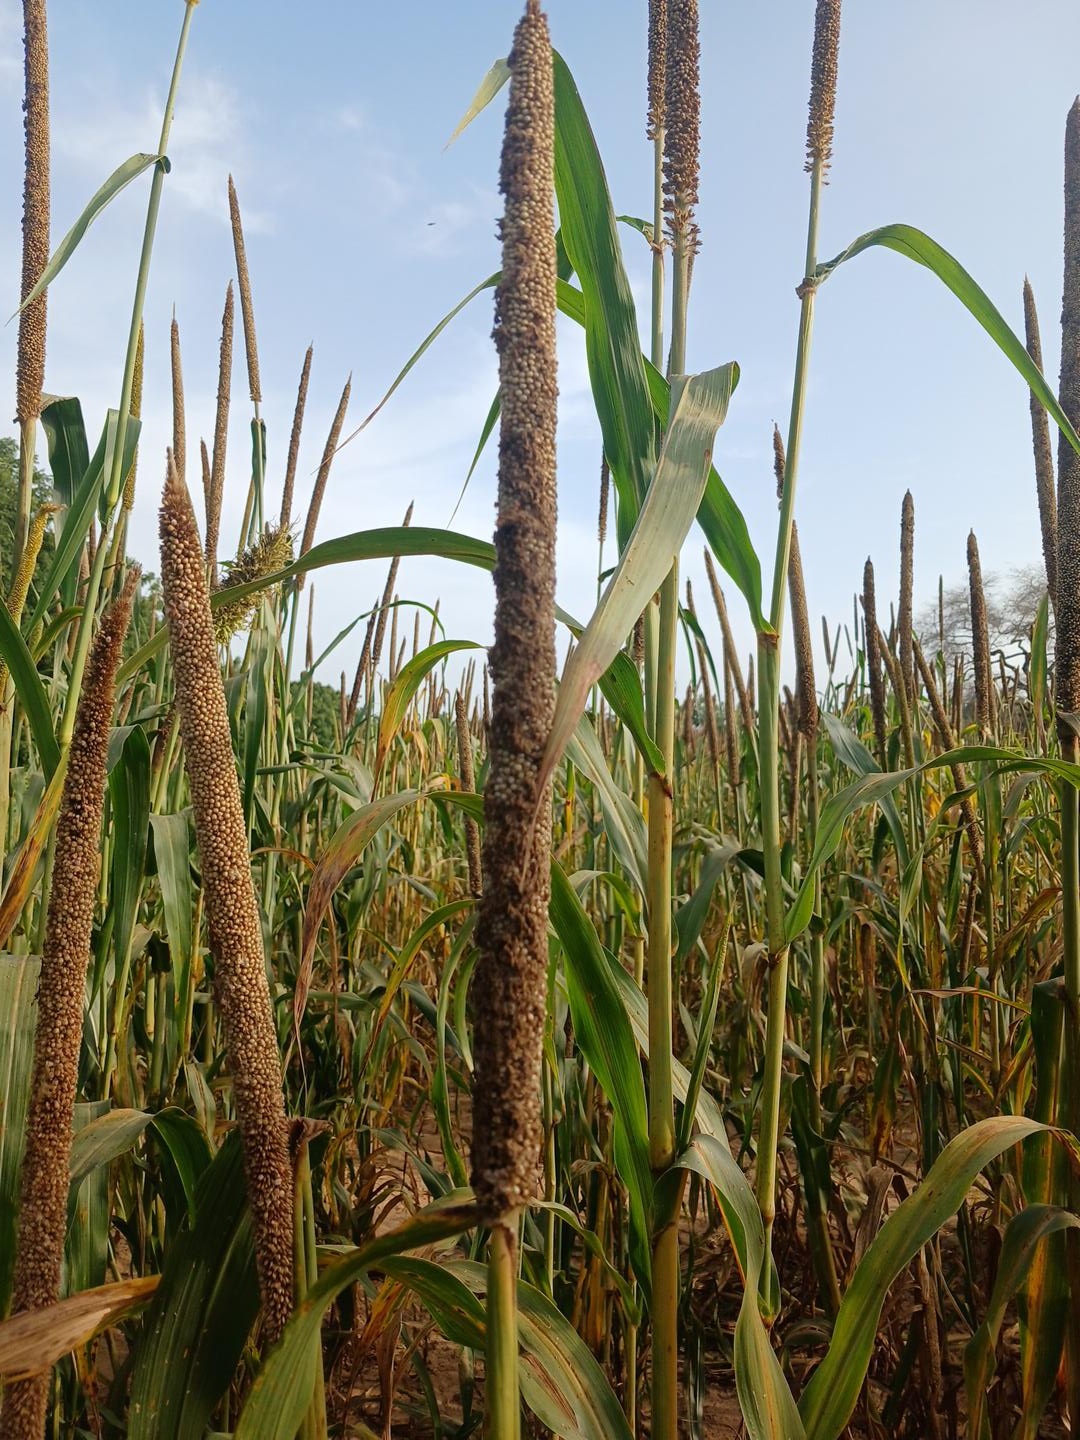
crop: pearl millet
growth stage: maturity
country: Senegal
